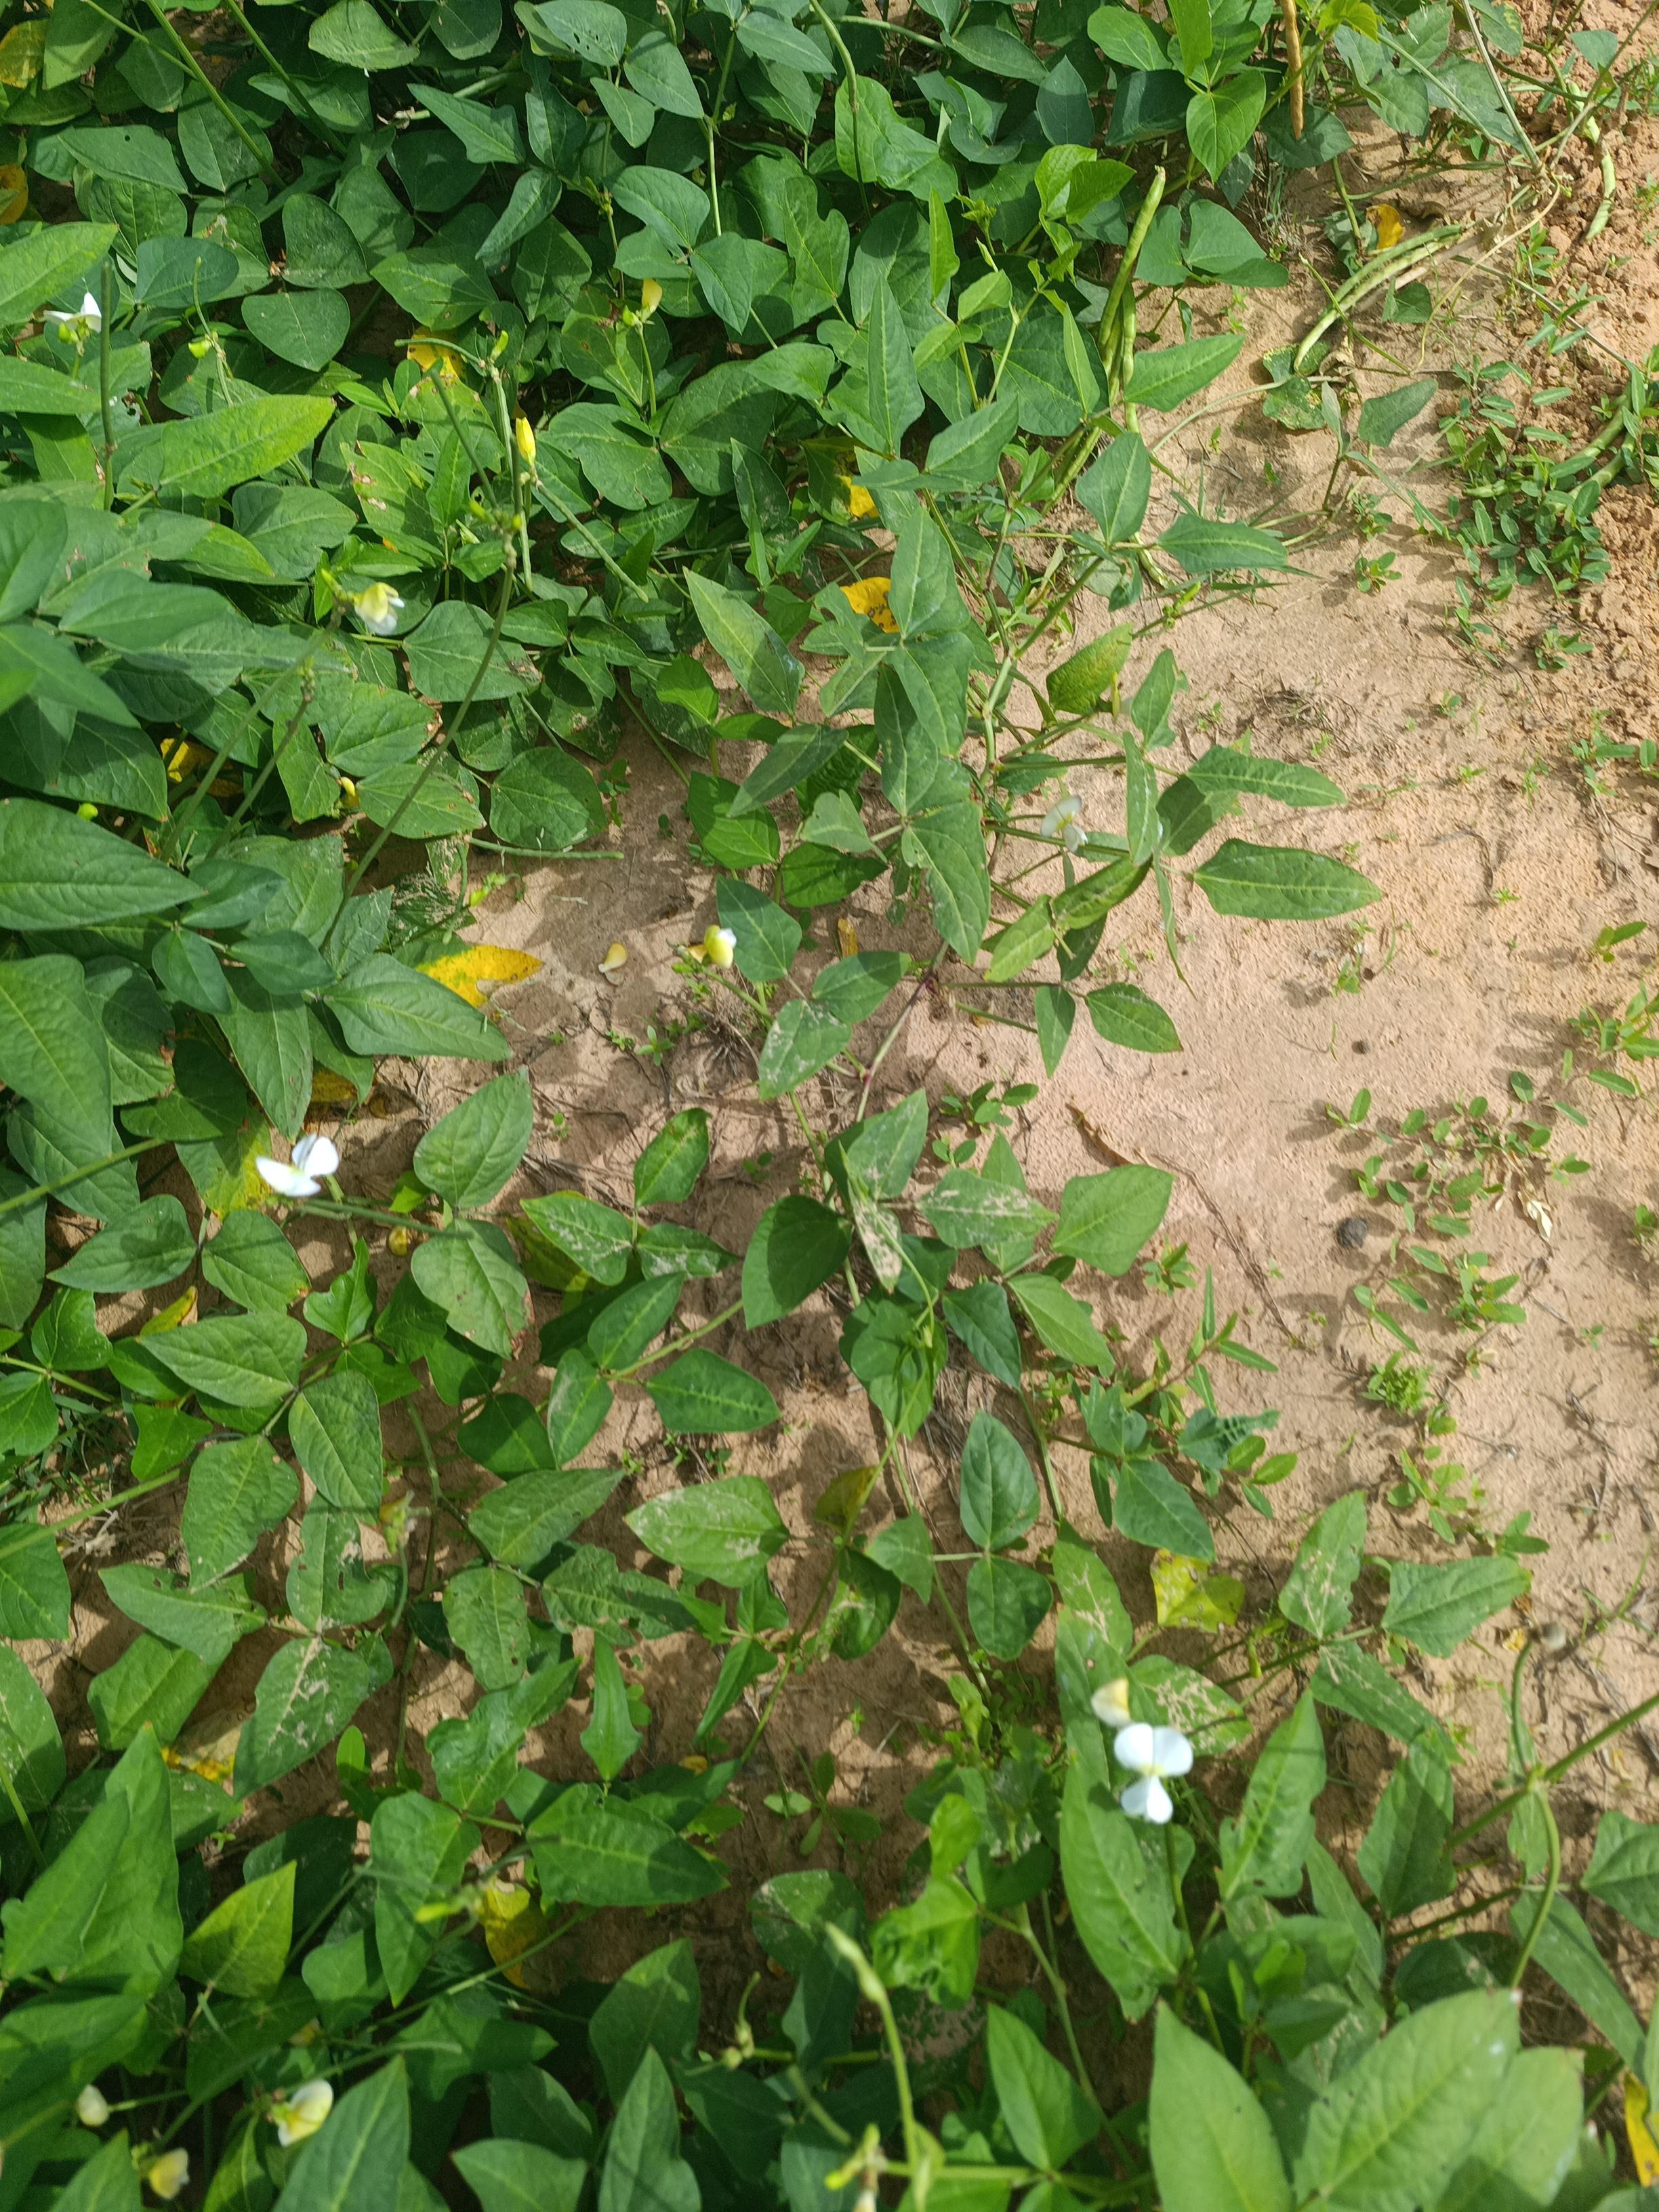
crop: cowpea
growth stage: maturity
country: Nigeria
